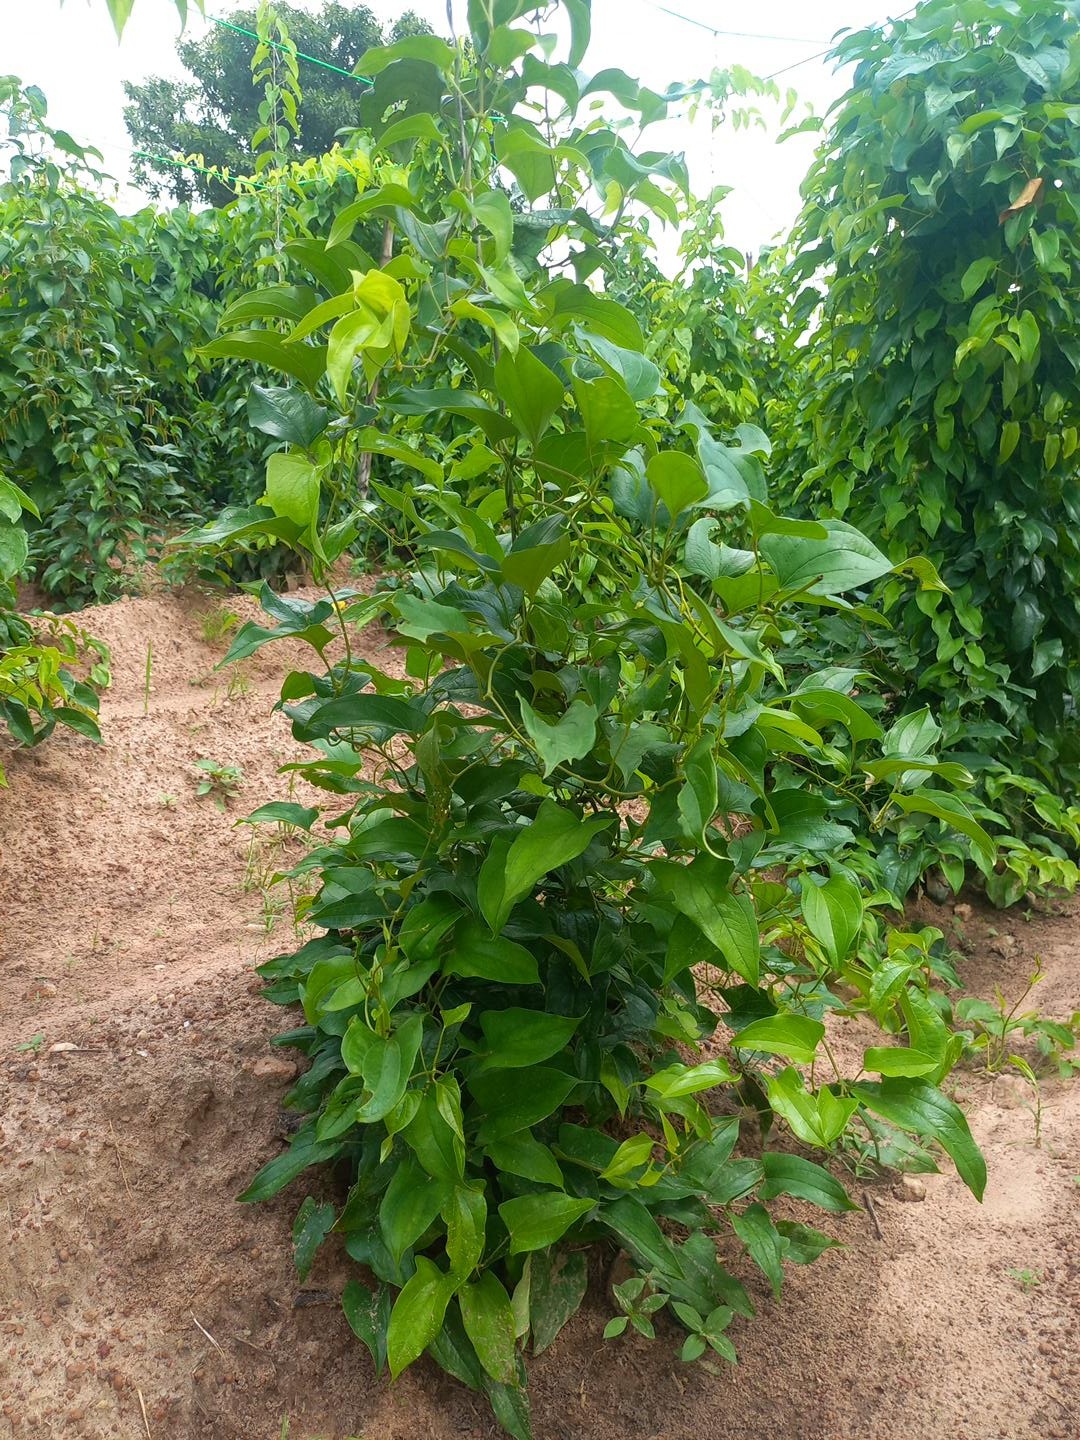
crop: yam
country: Nigeria
